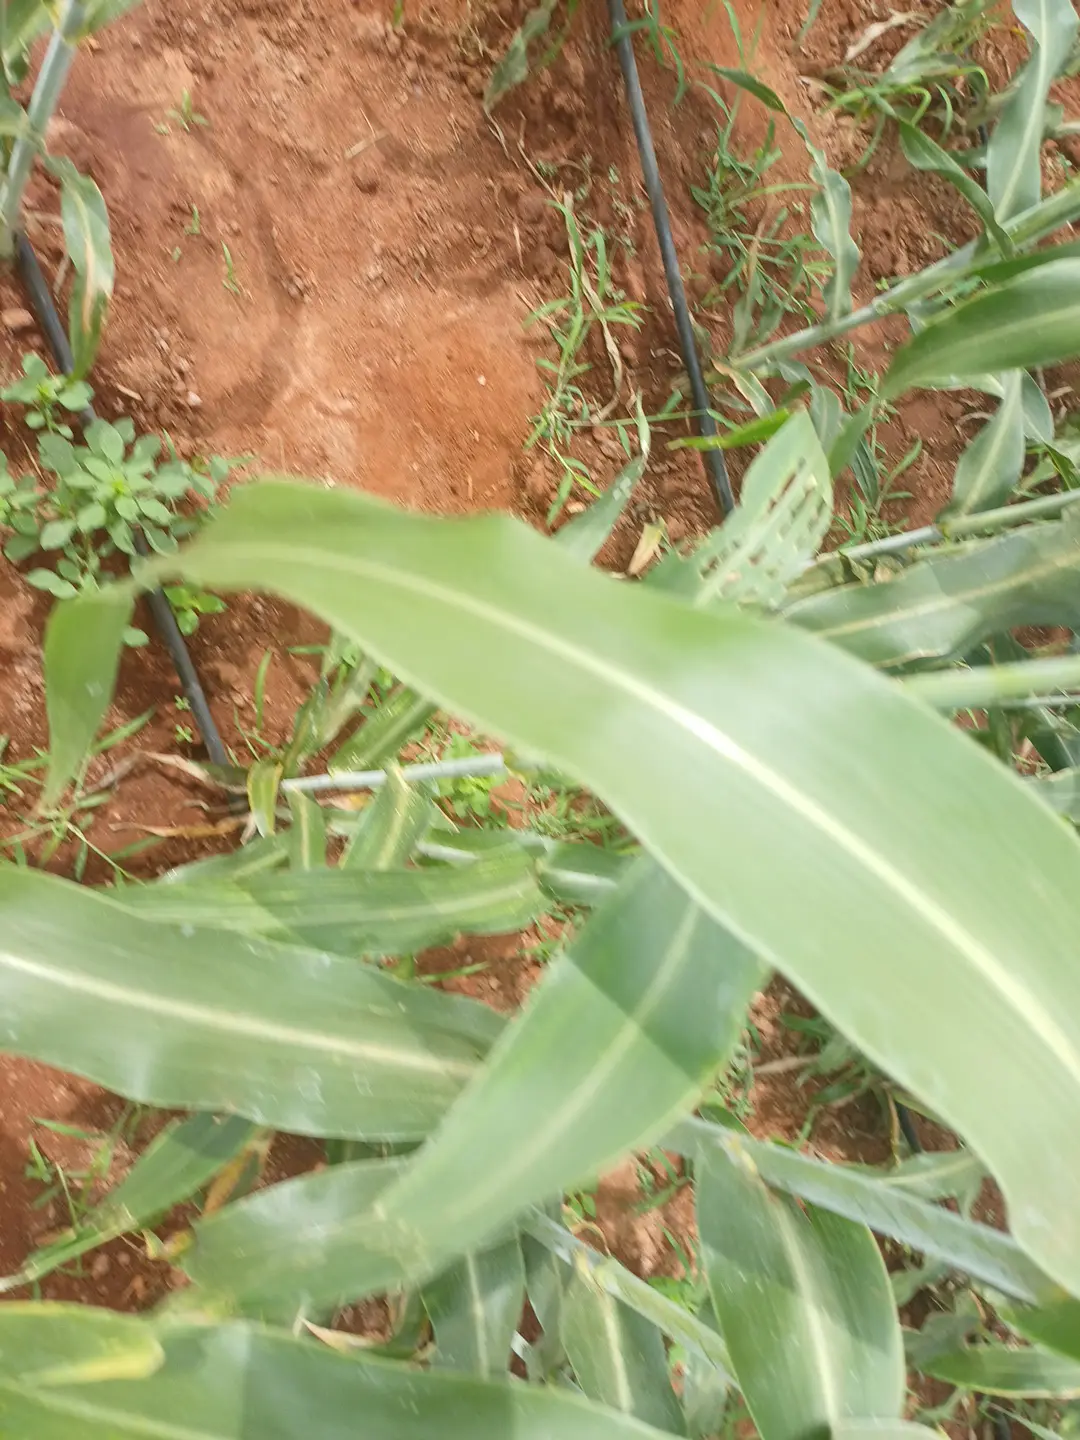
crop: sorghum
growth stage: filling grain
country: Kenya
